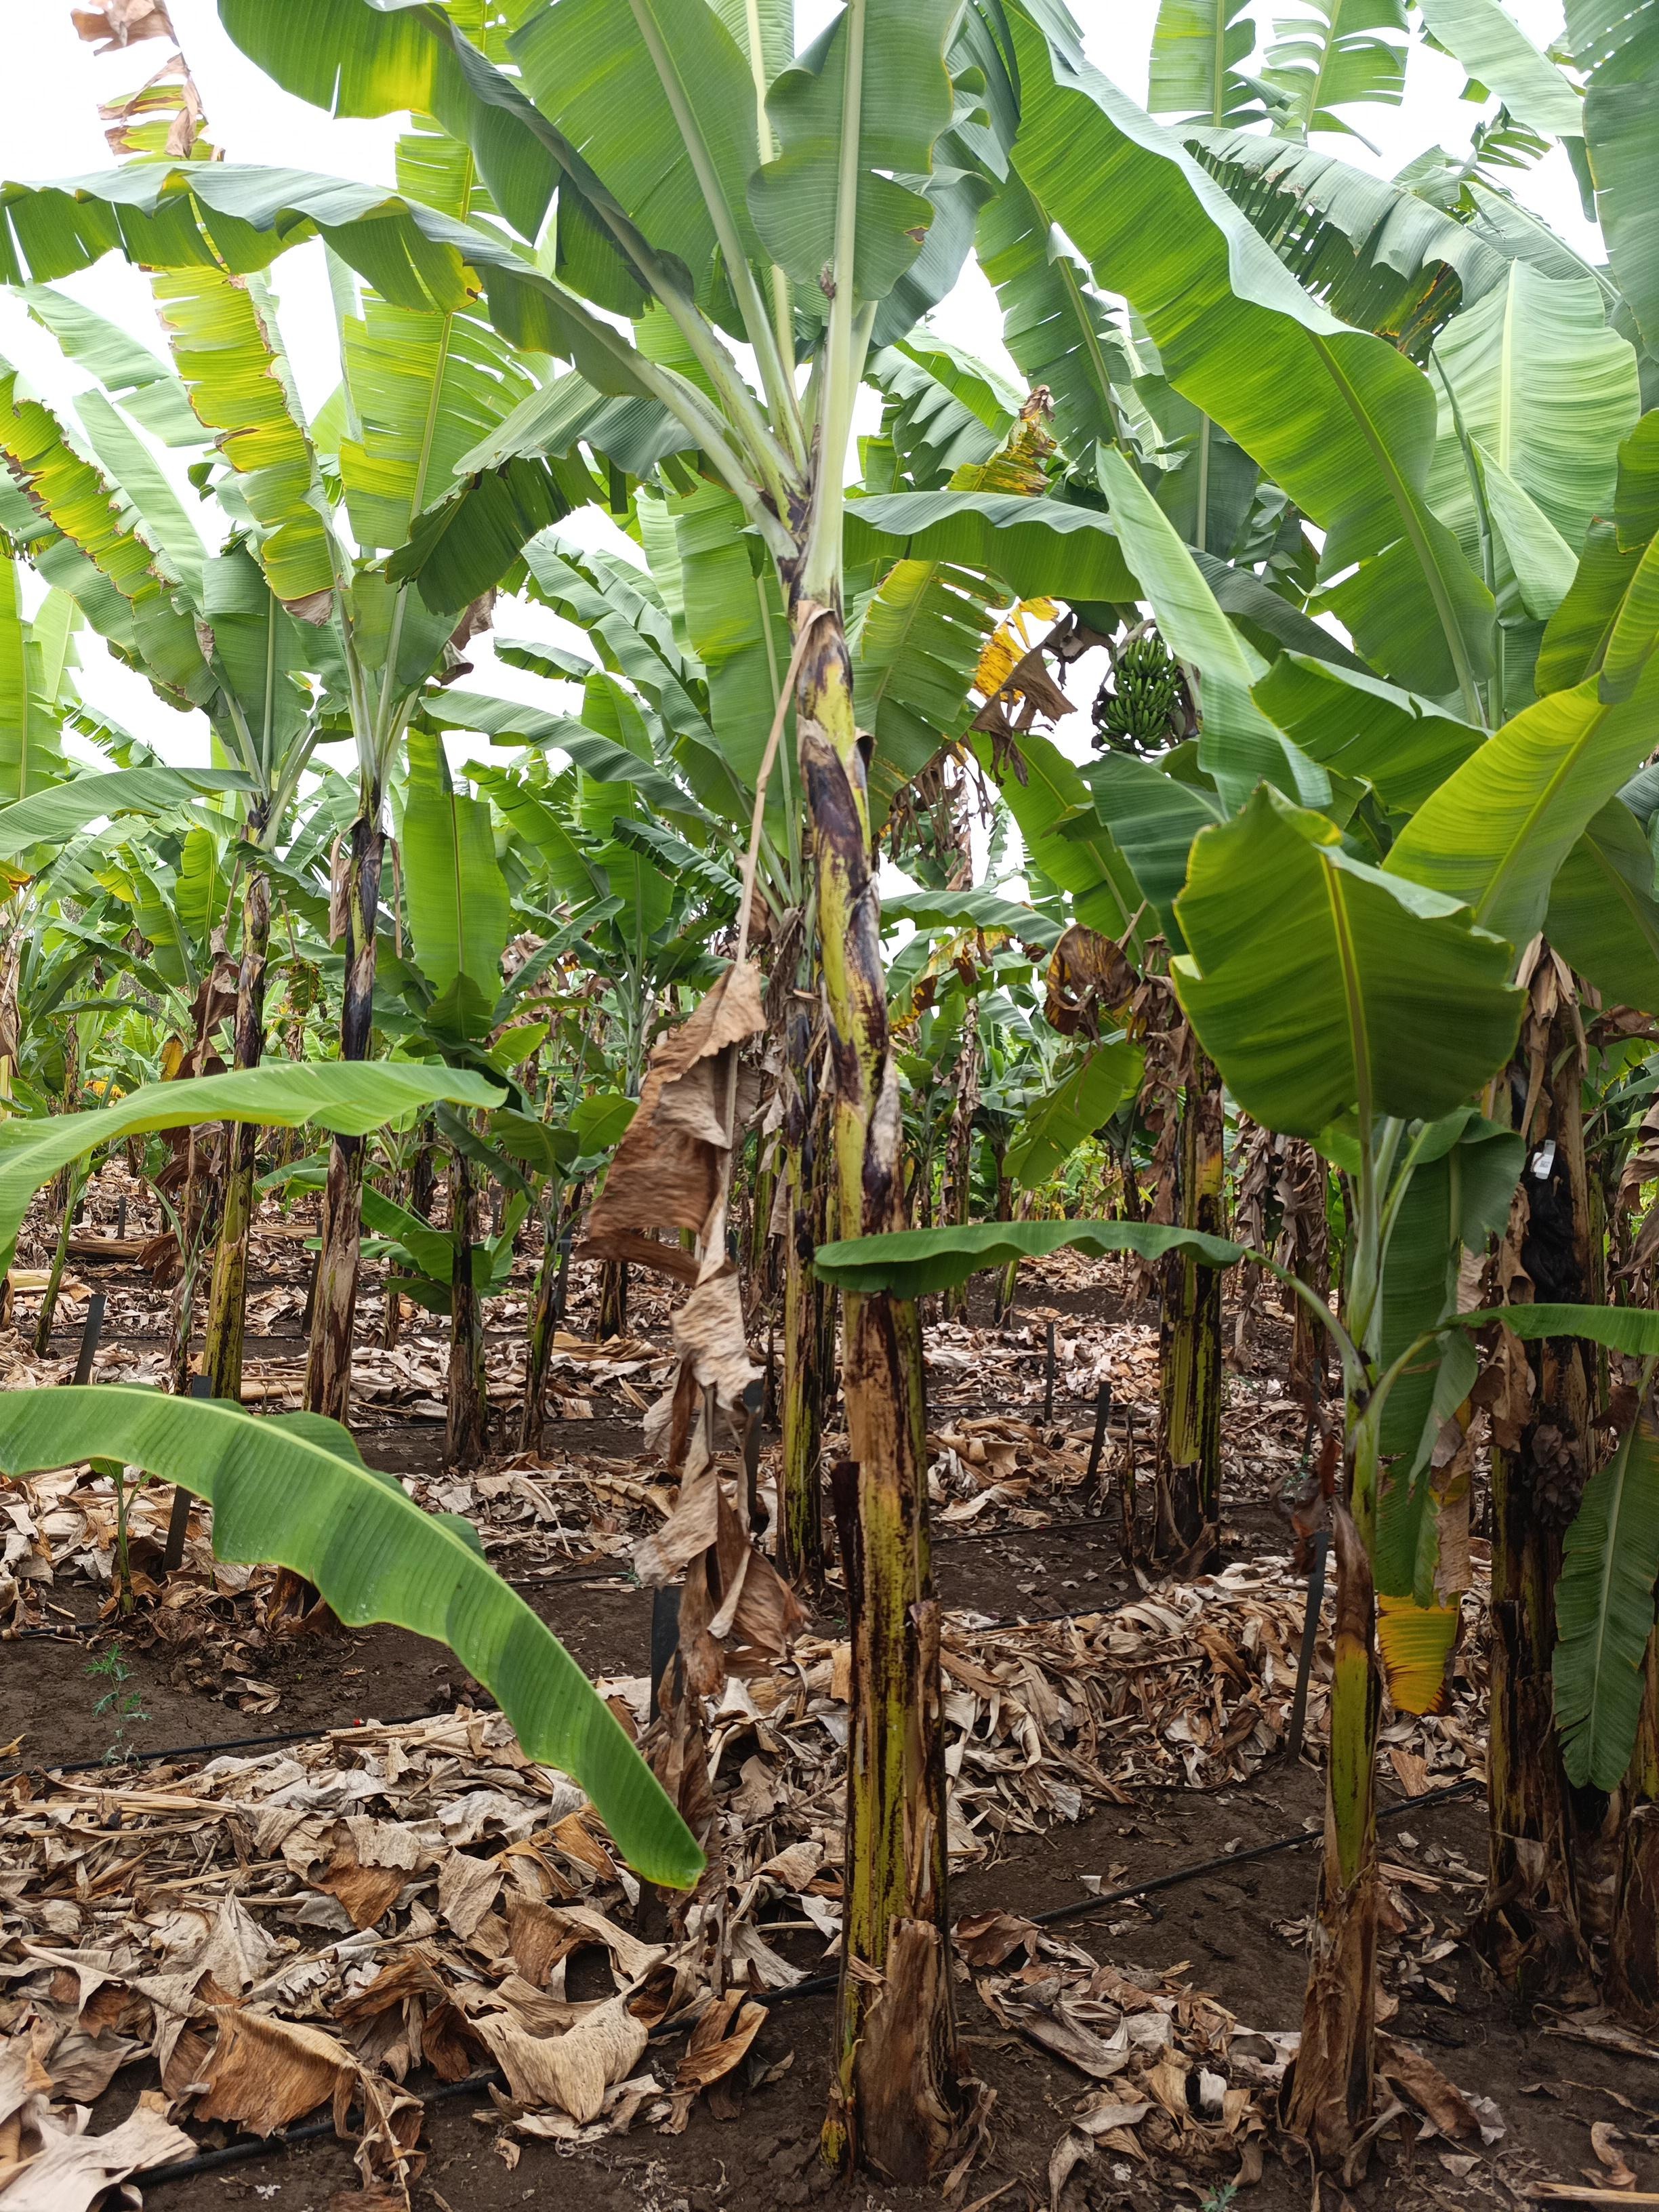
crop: banana
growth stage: vegetative
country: Tanzania
